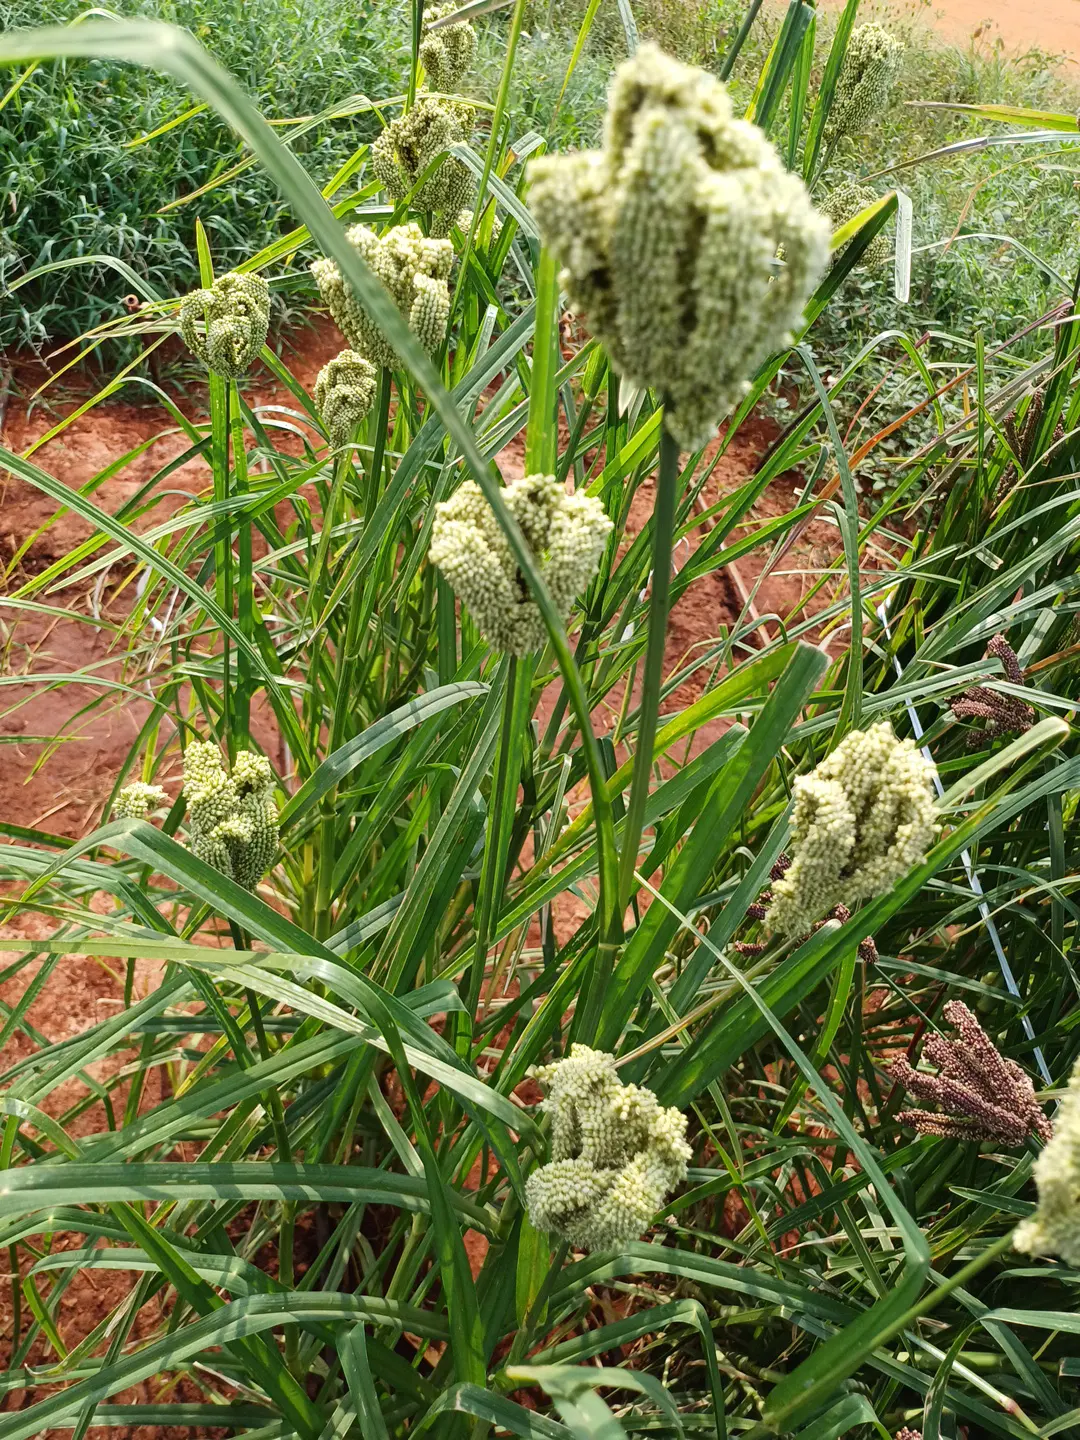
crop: finger millet
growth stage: filling grain
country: Kenya
